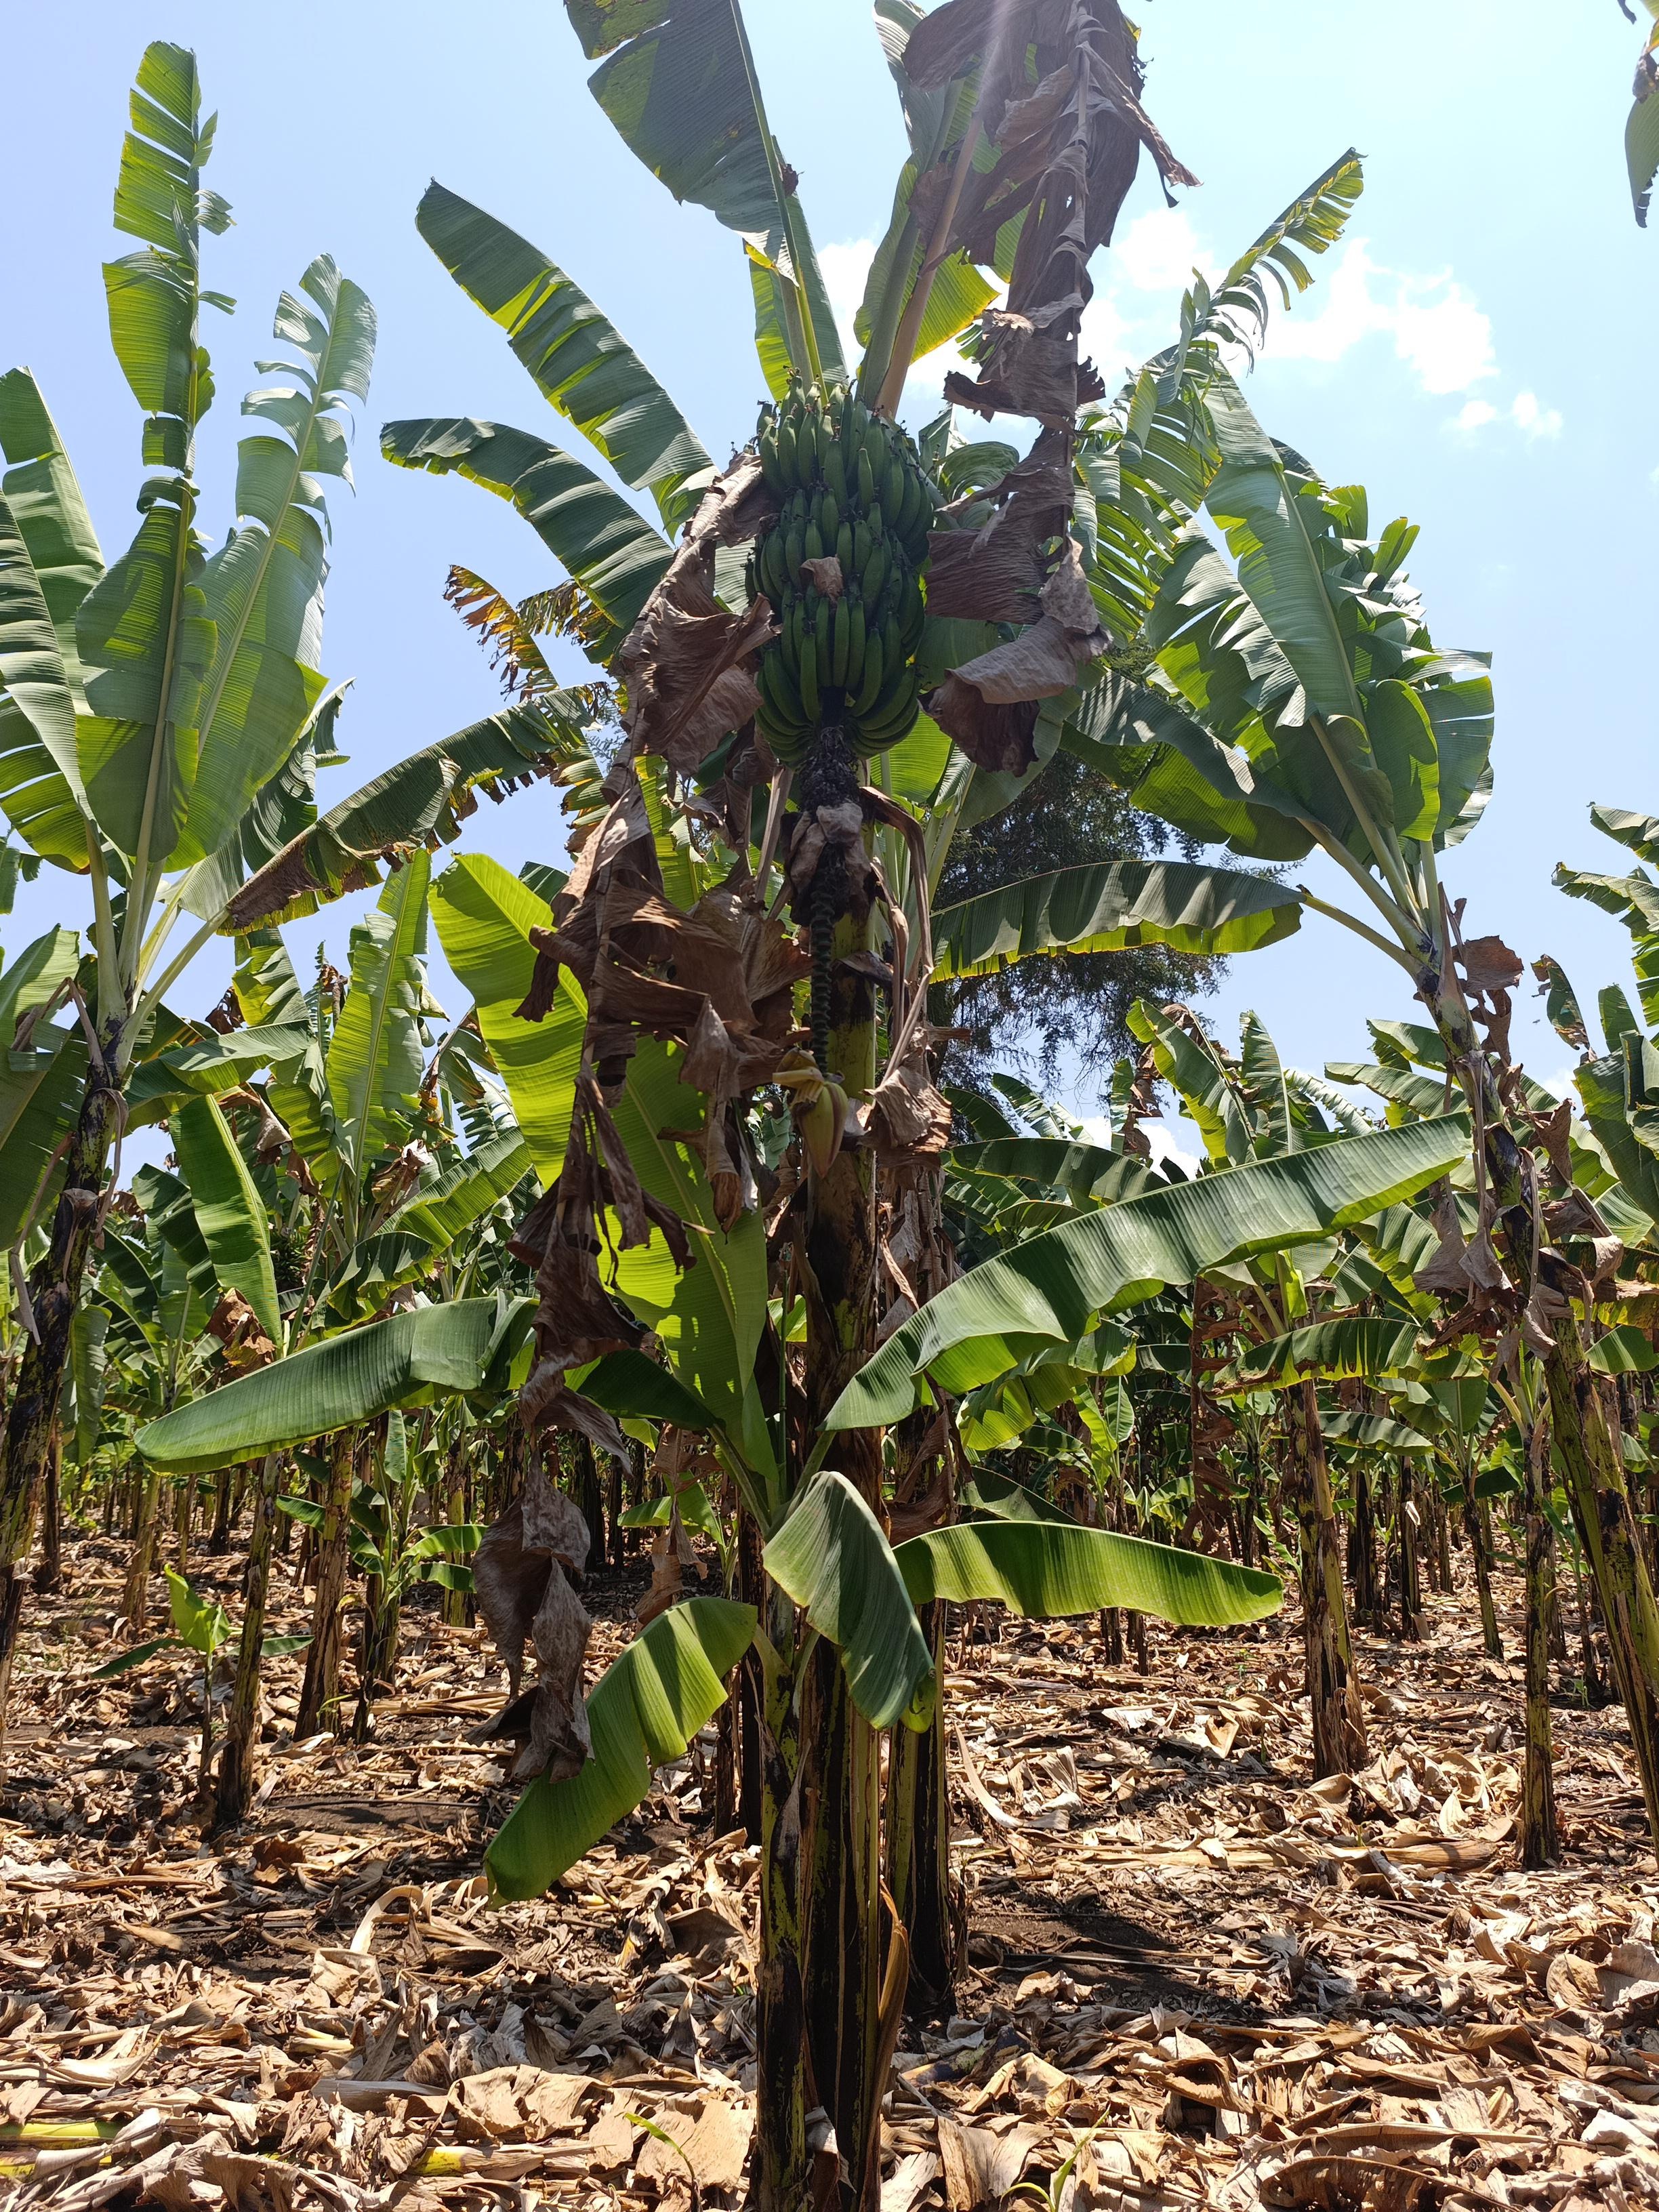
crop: banana
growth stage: development fruit
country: Tanzania
